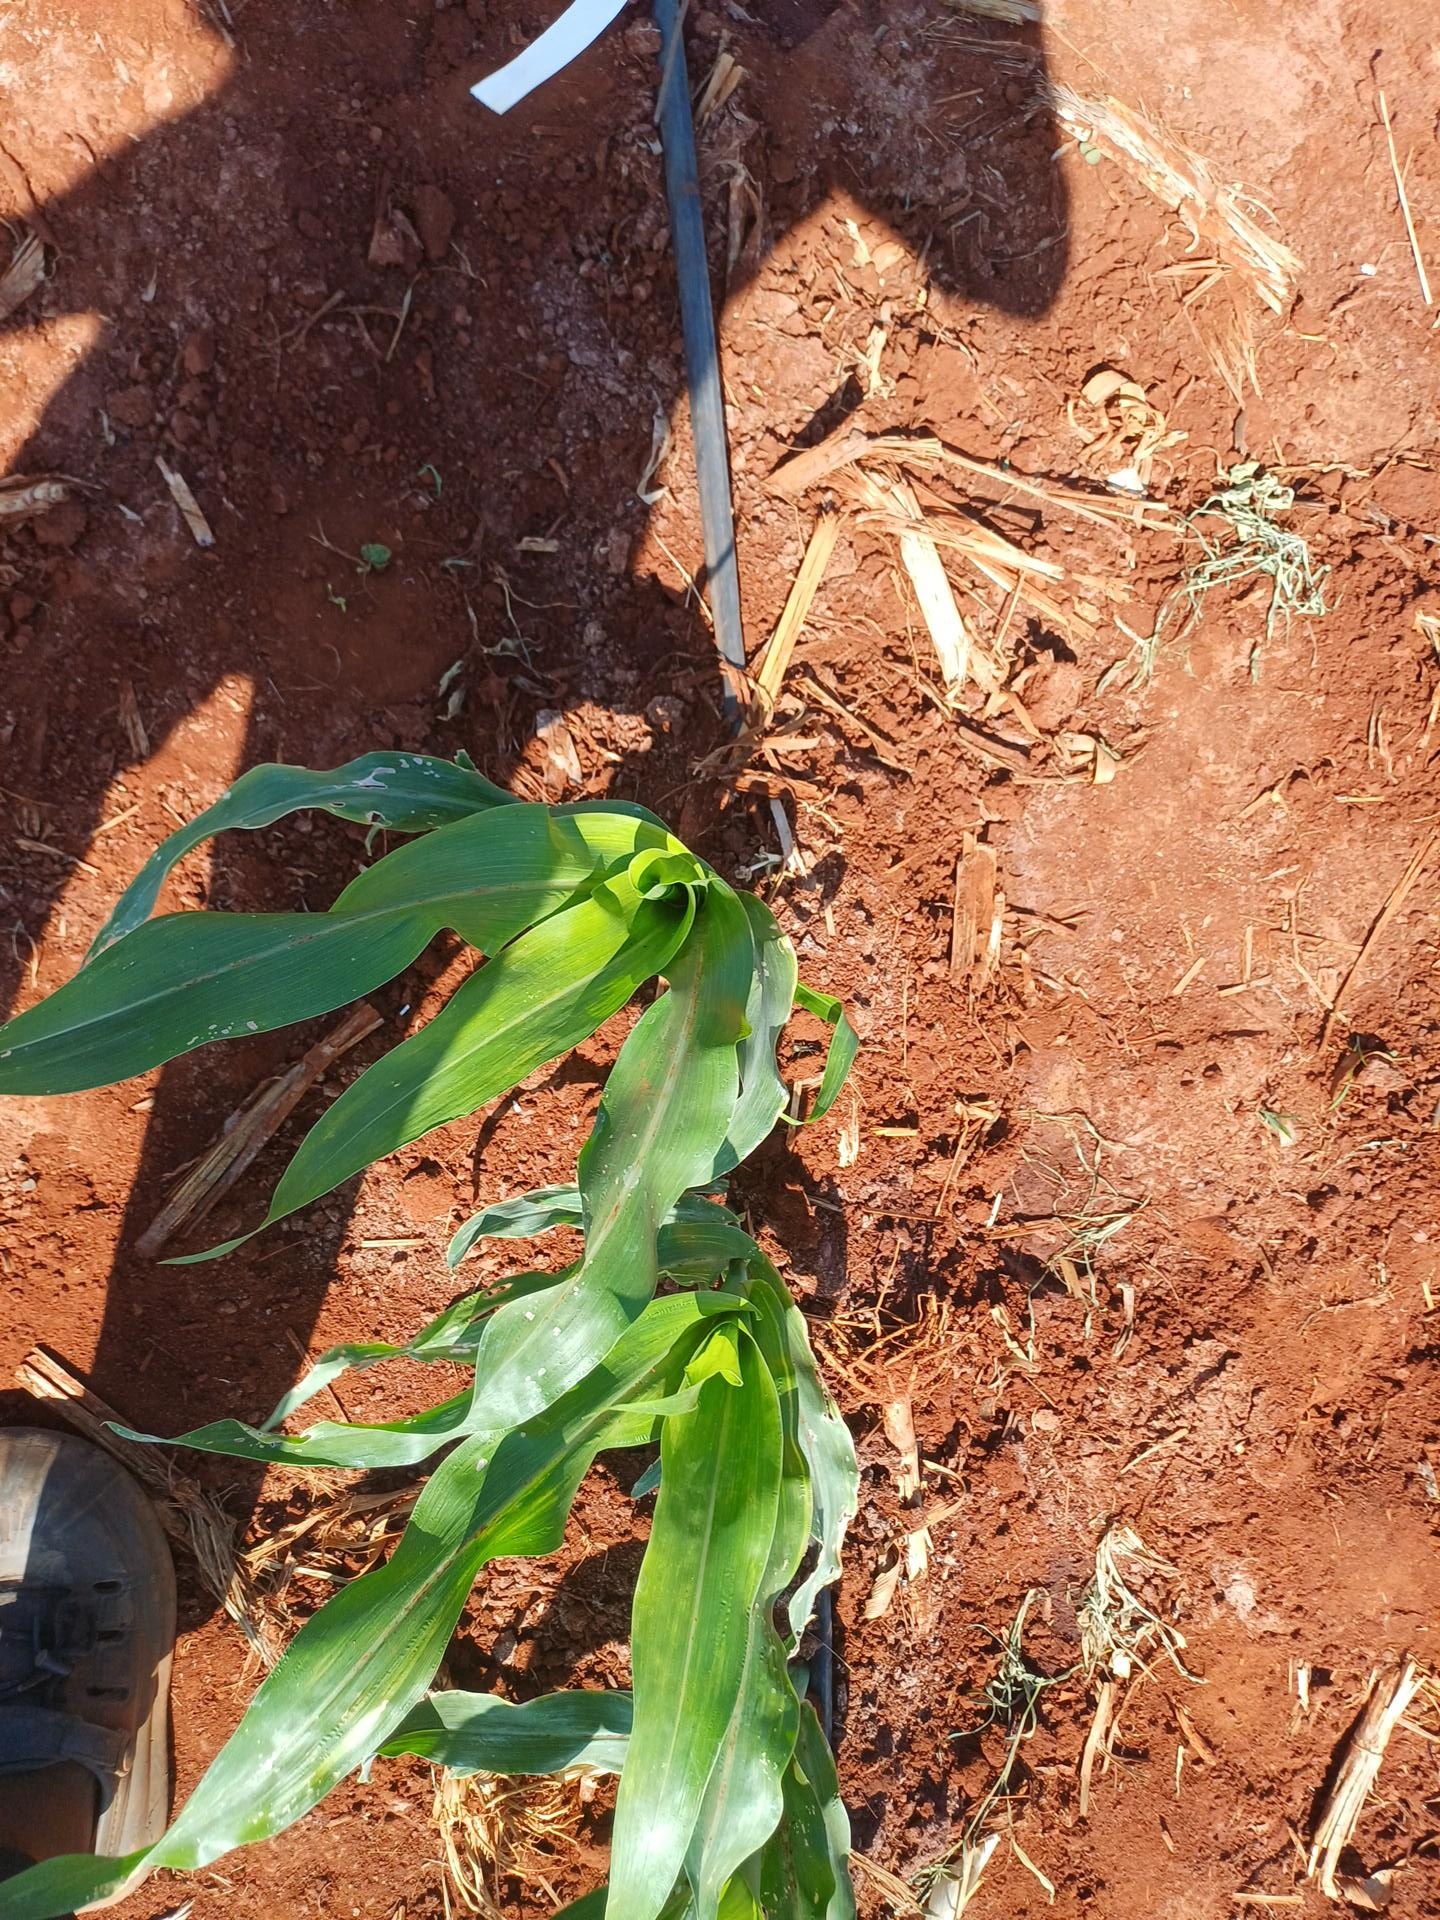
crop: sorghum
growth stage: vegetative
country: Kenya
